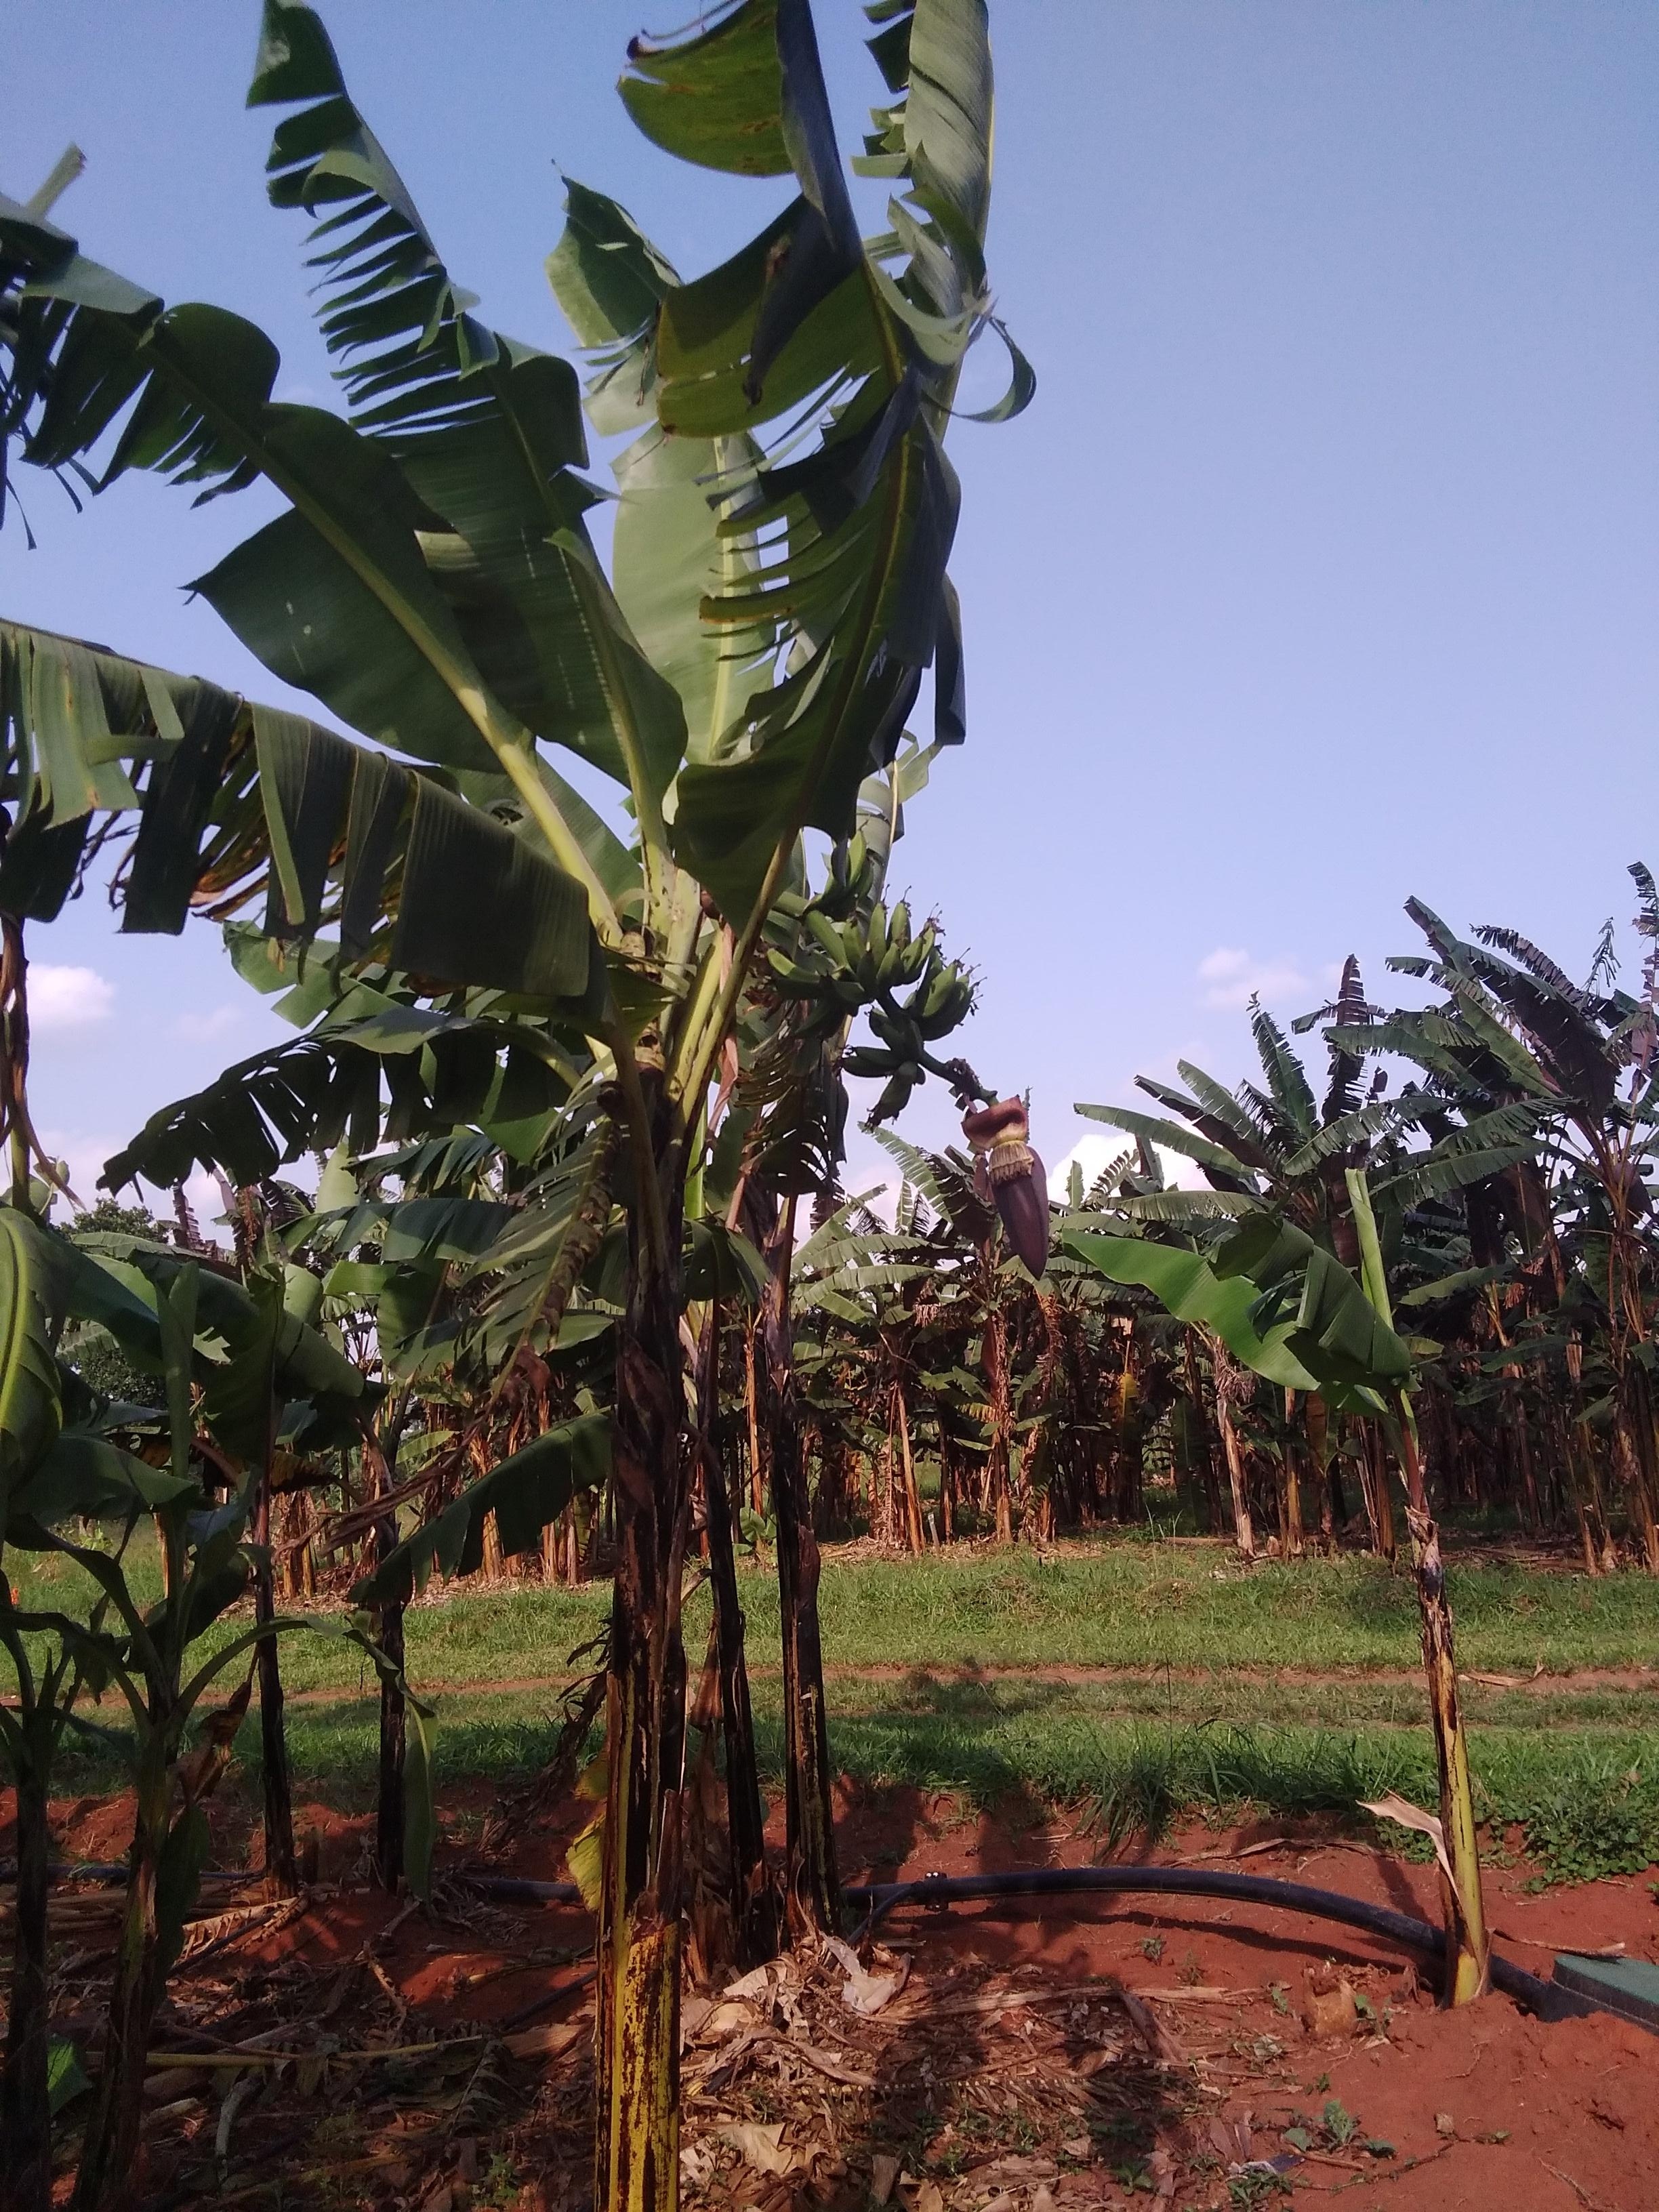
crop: banana
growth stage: development fruit
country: Tanzania
